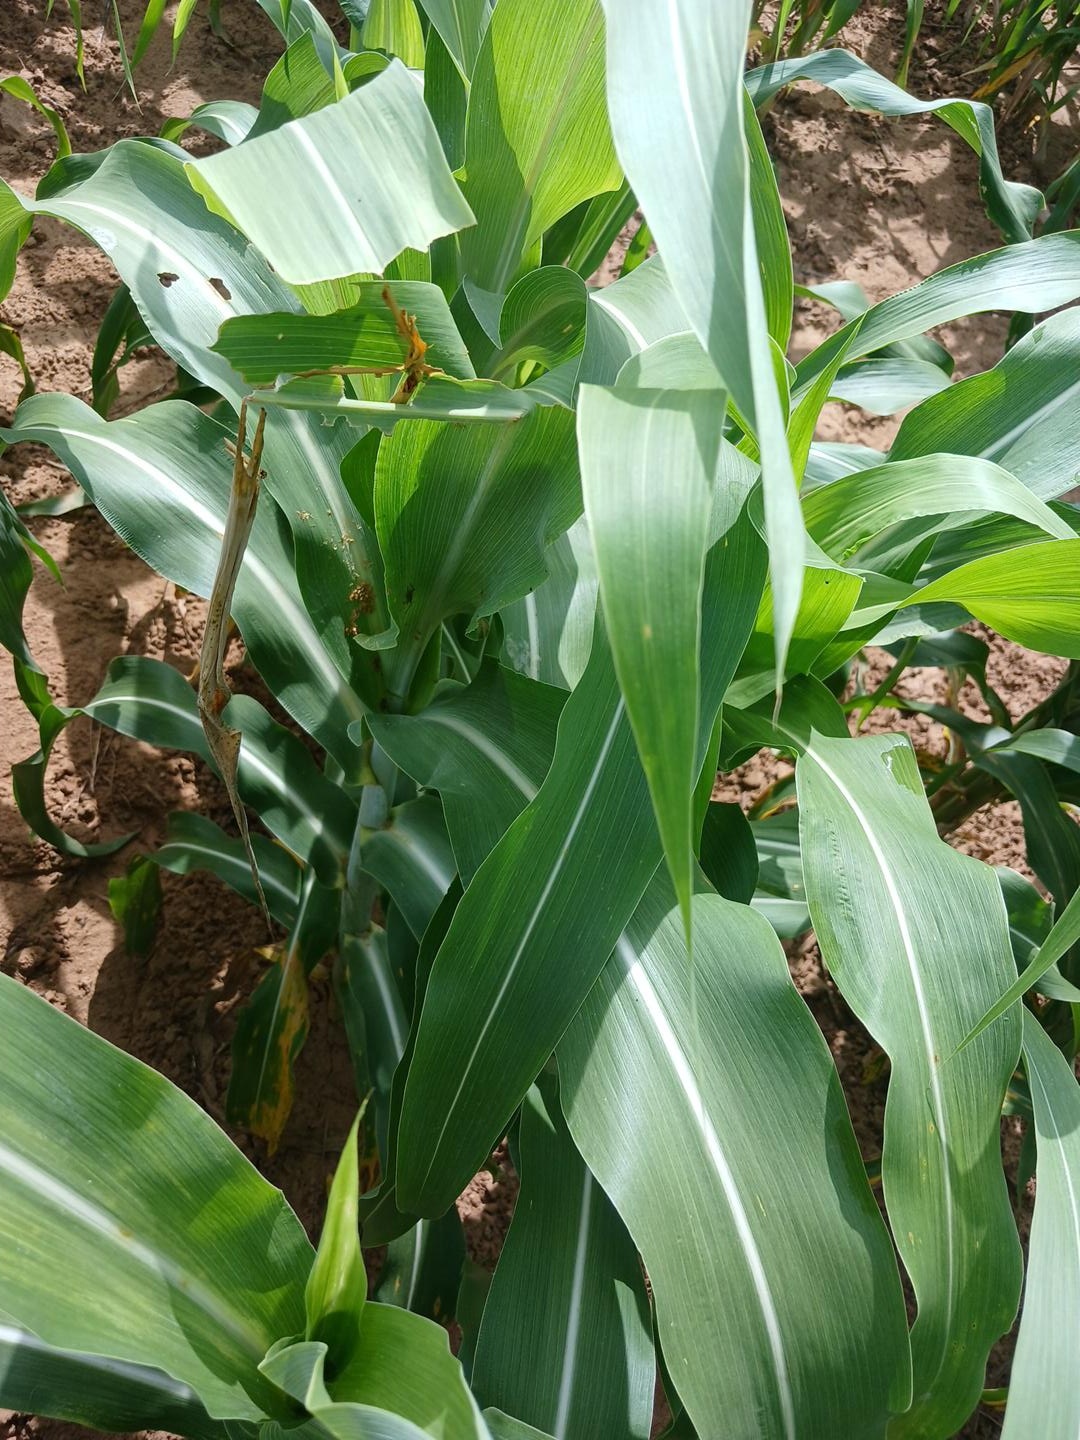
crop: sorghum
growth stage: vegetative
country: Senegal
